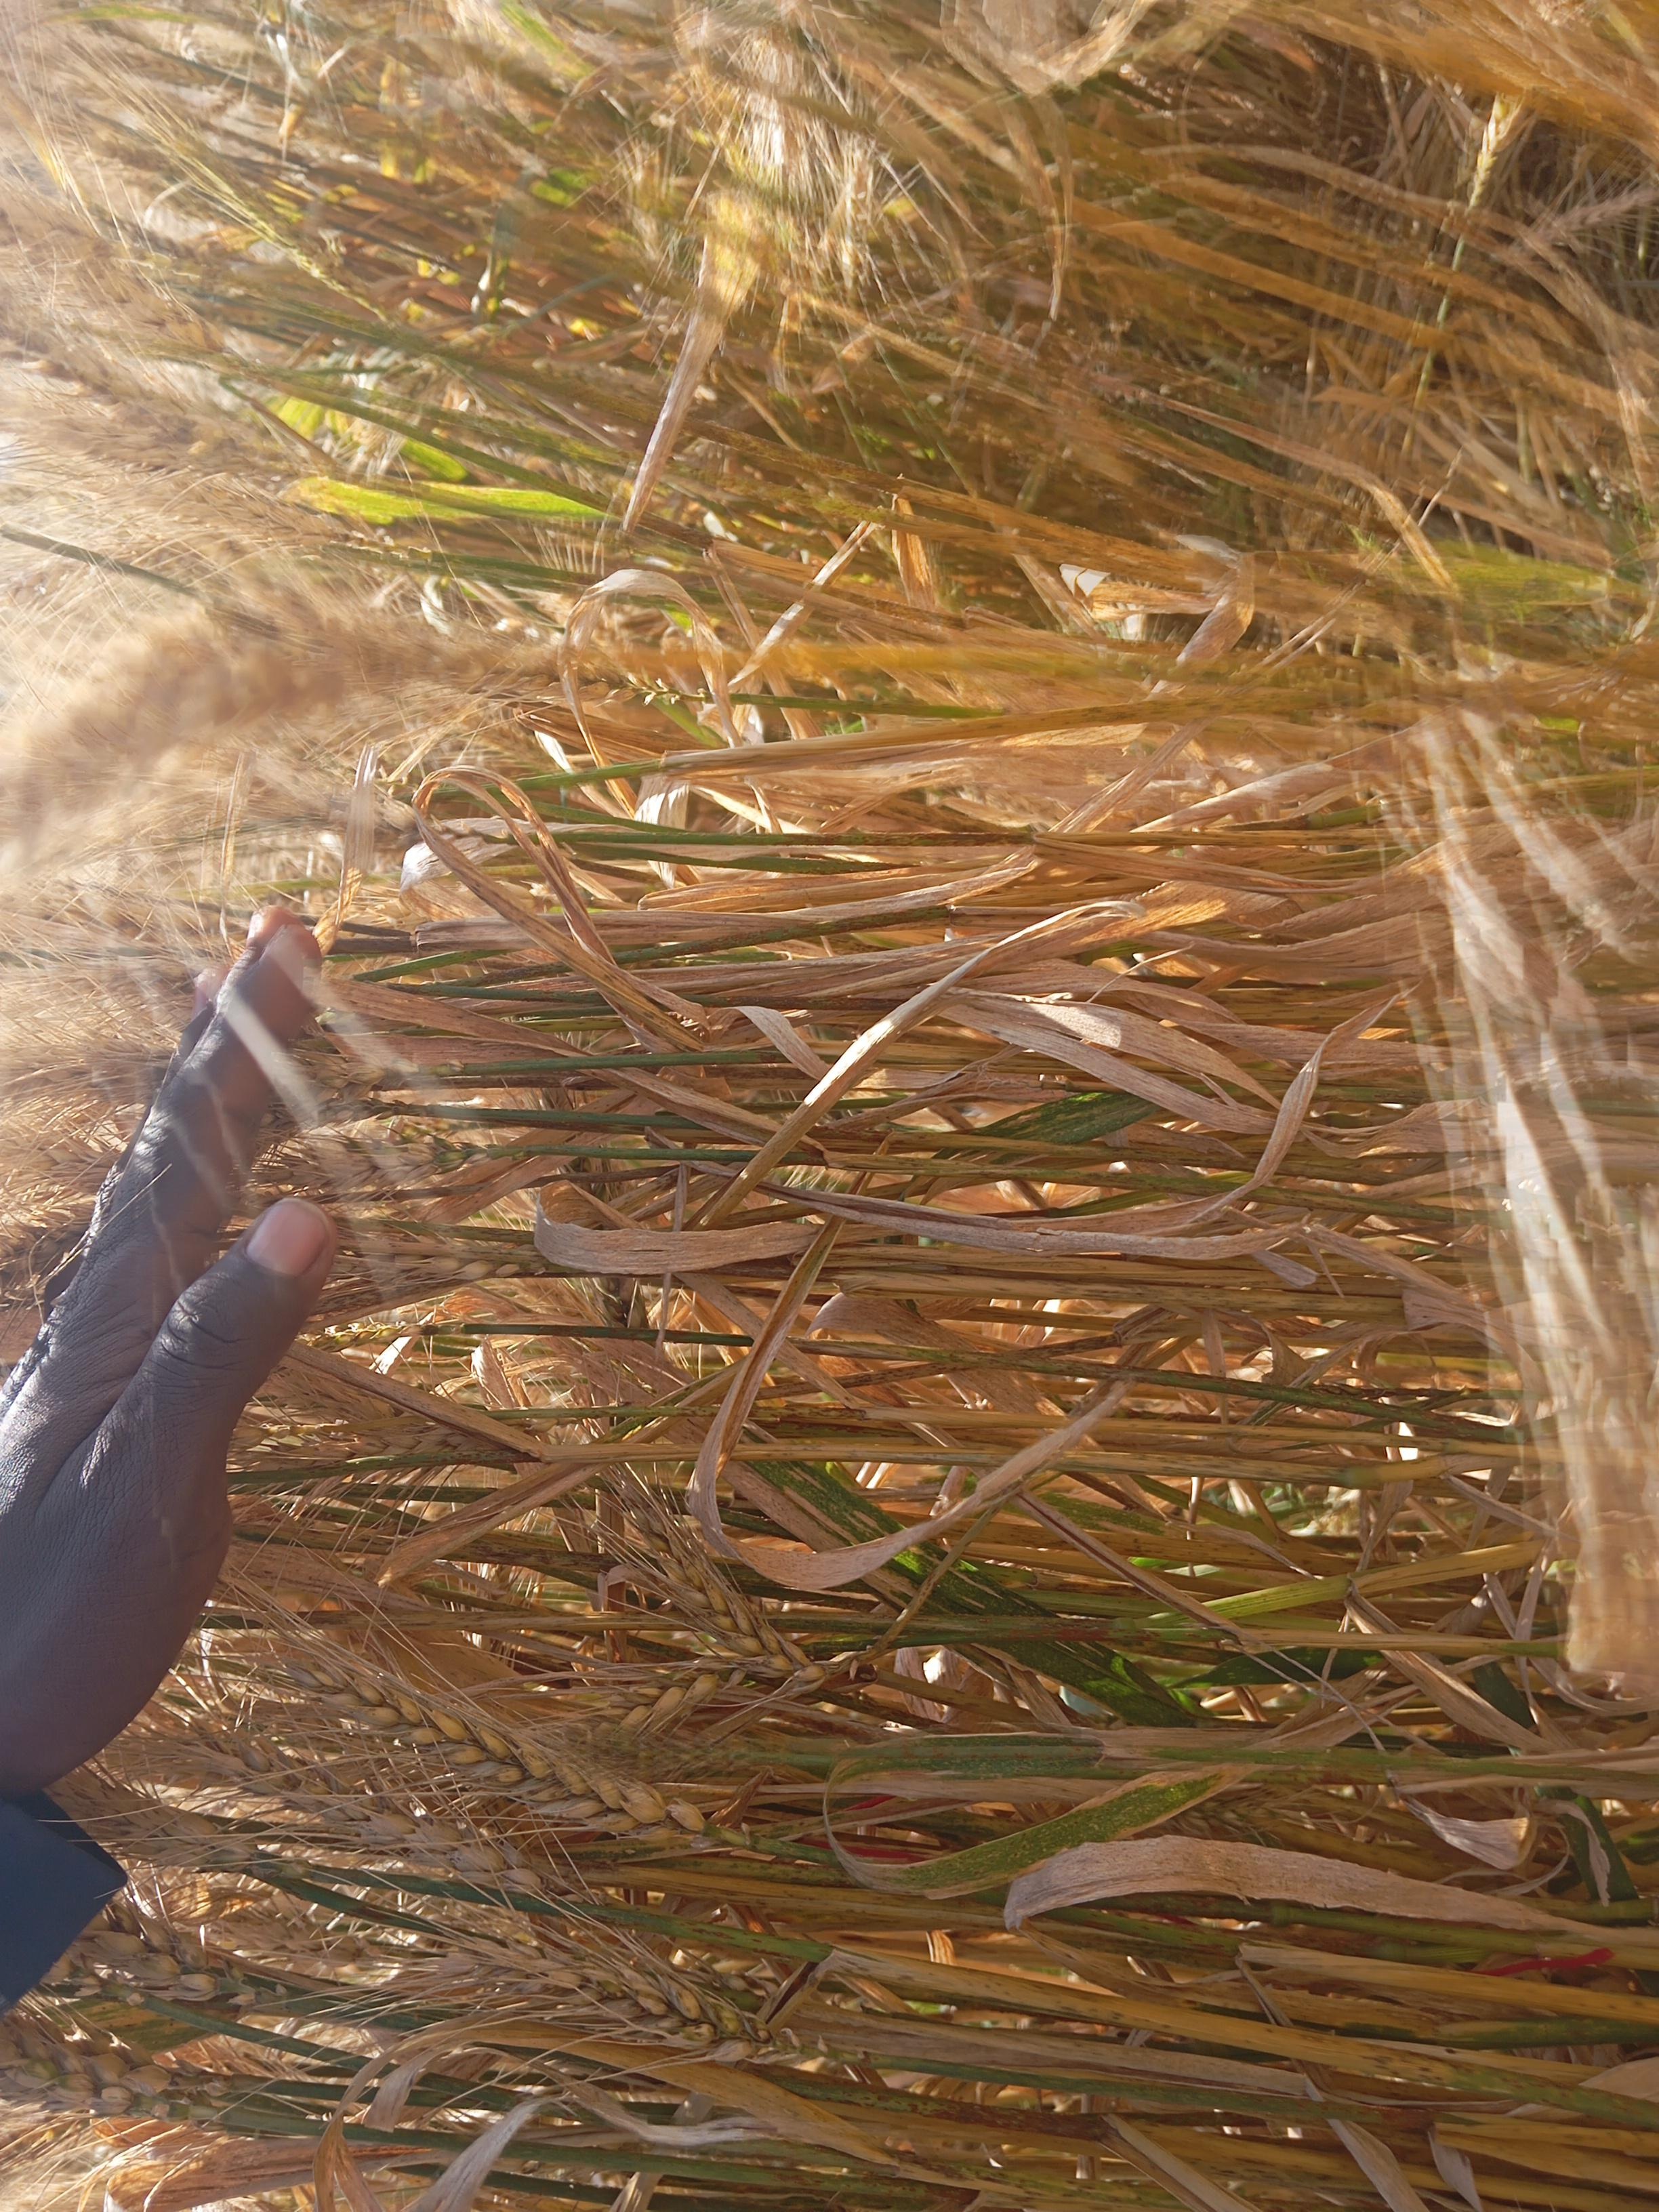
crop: wheat
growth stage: maturity
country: Kenya
